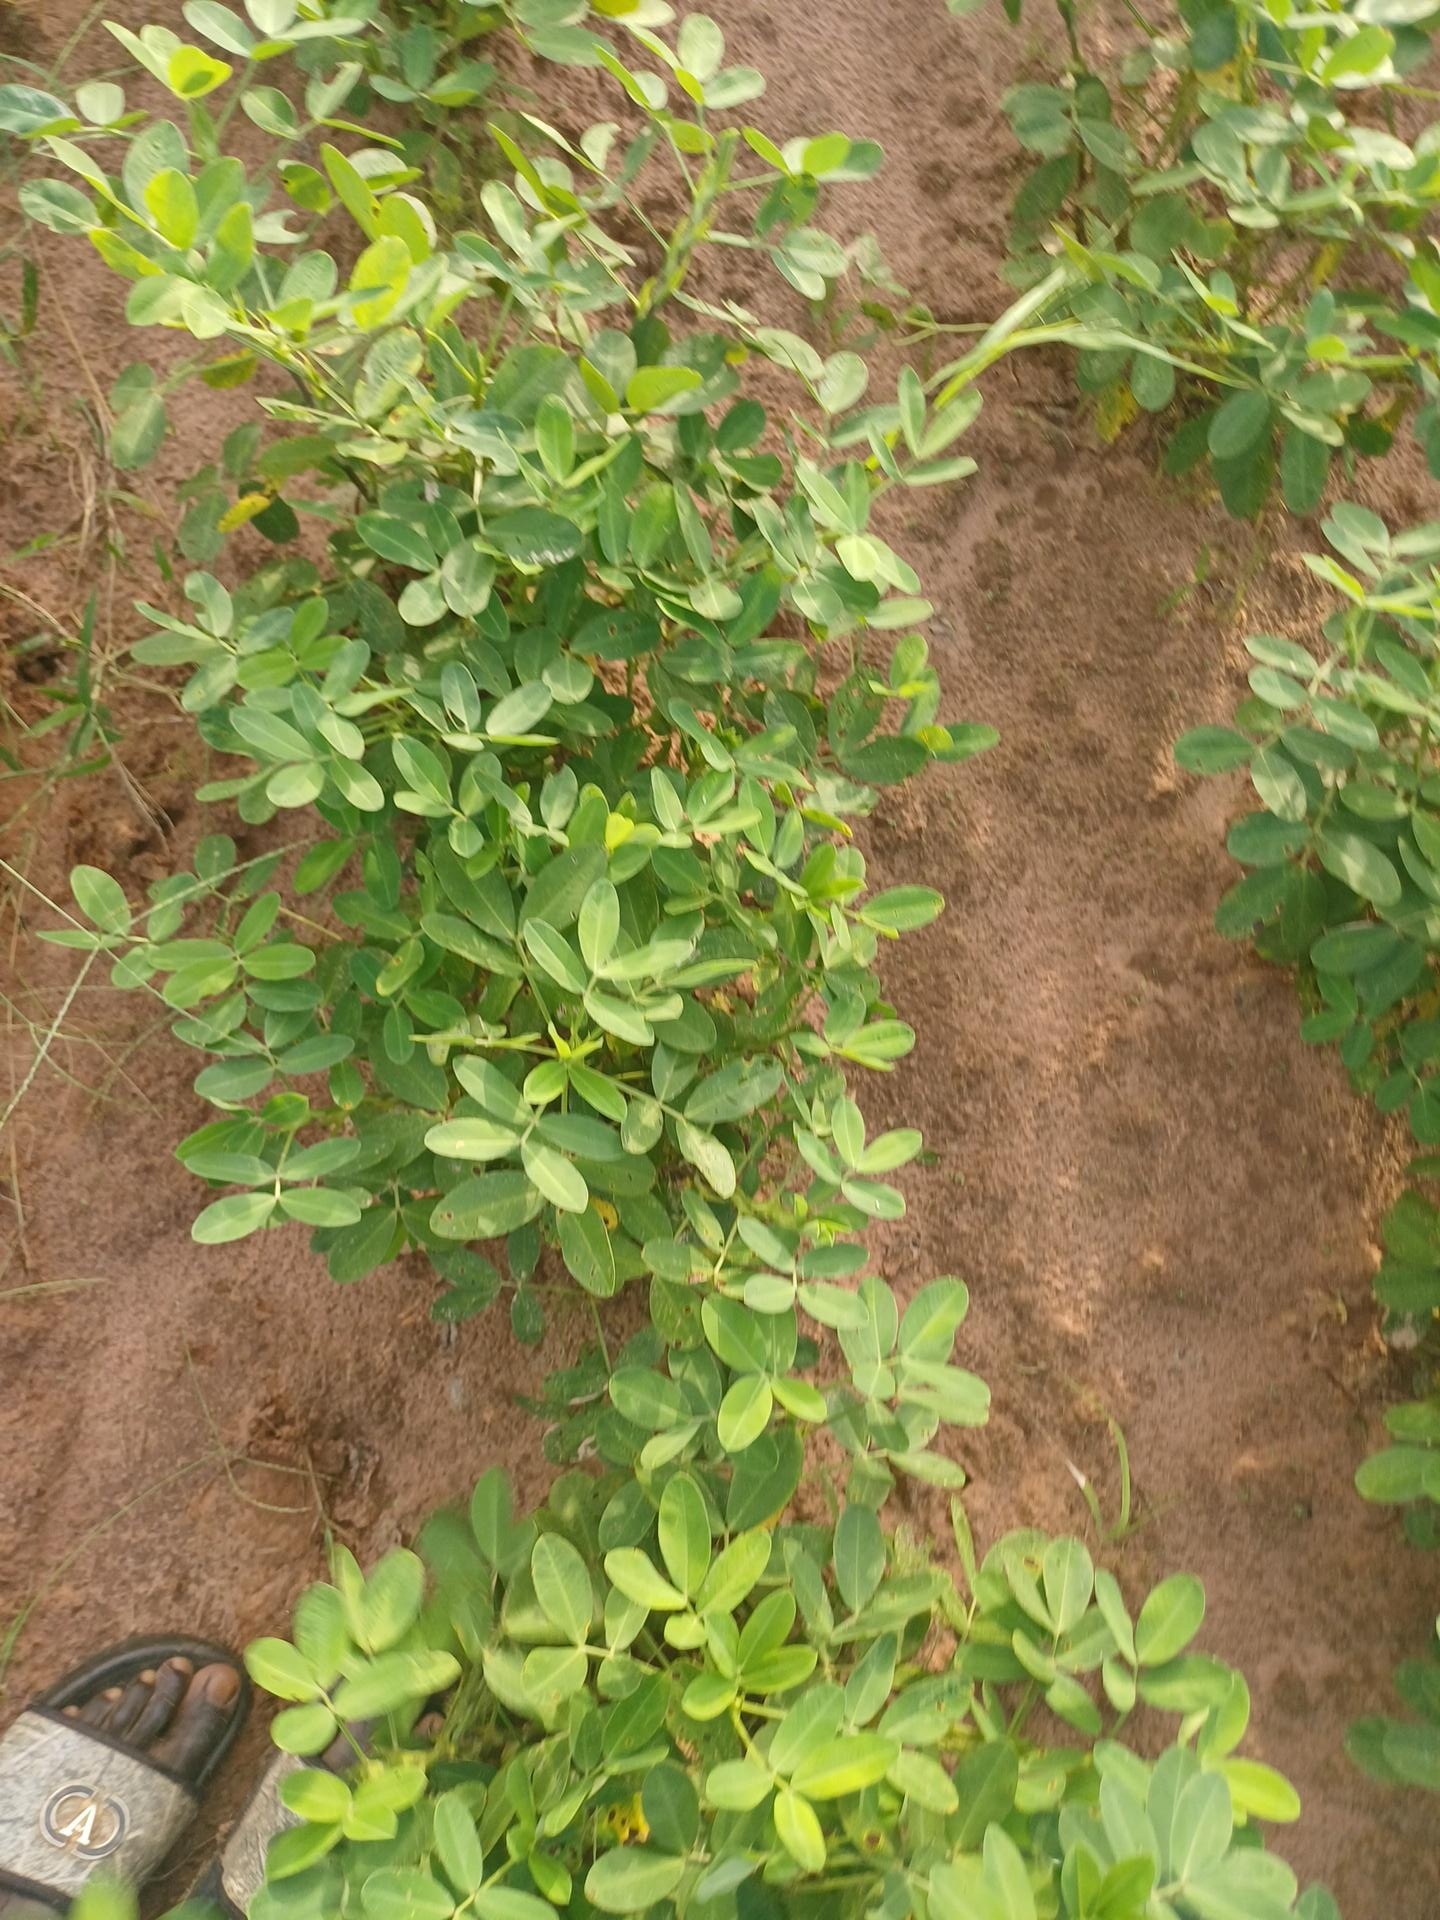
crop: groundnut
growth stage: flowering
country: Senegal
